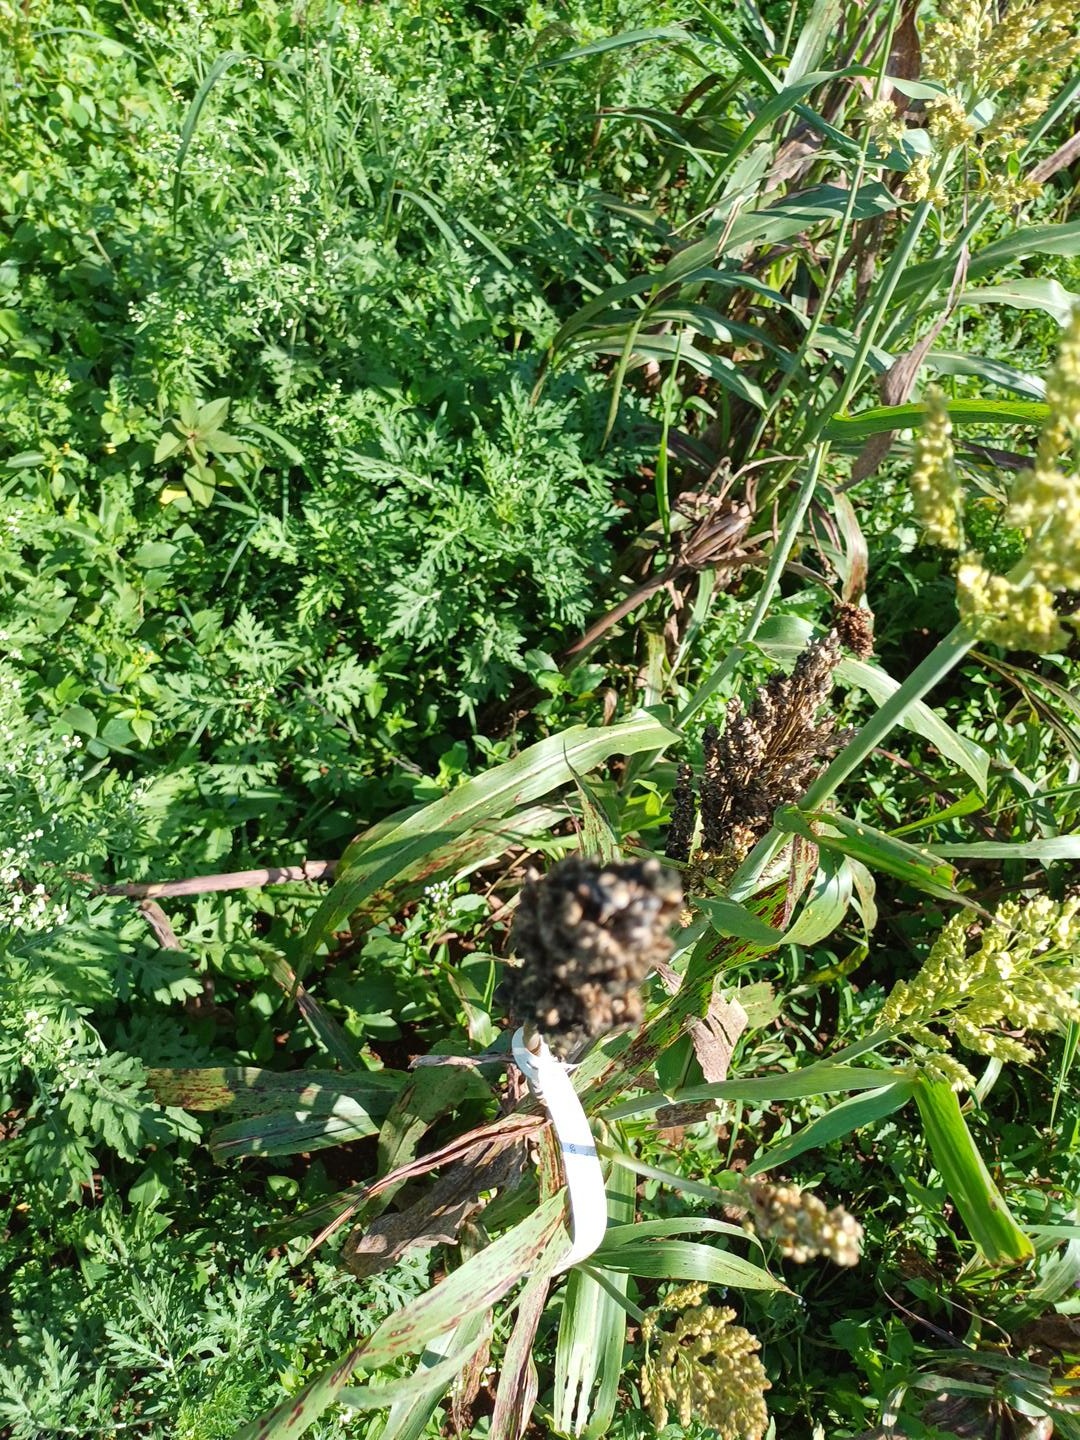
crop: sorghum
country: Kenya
